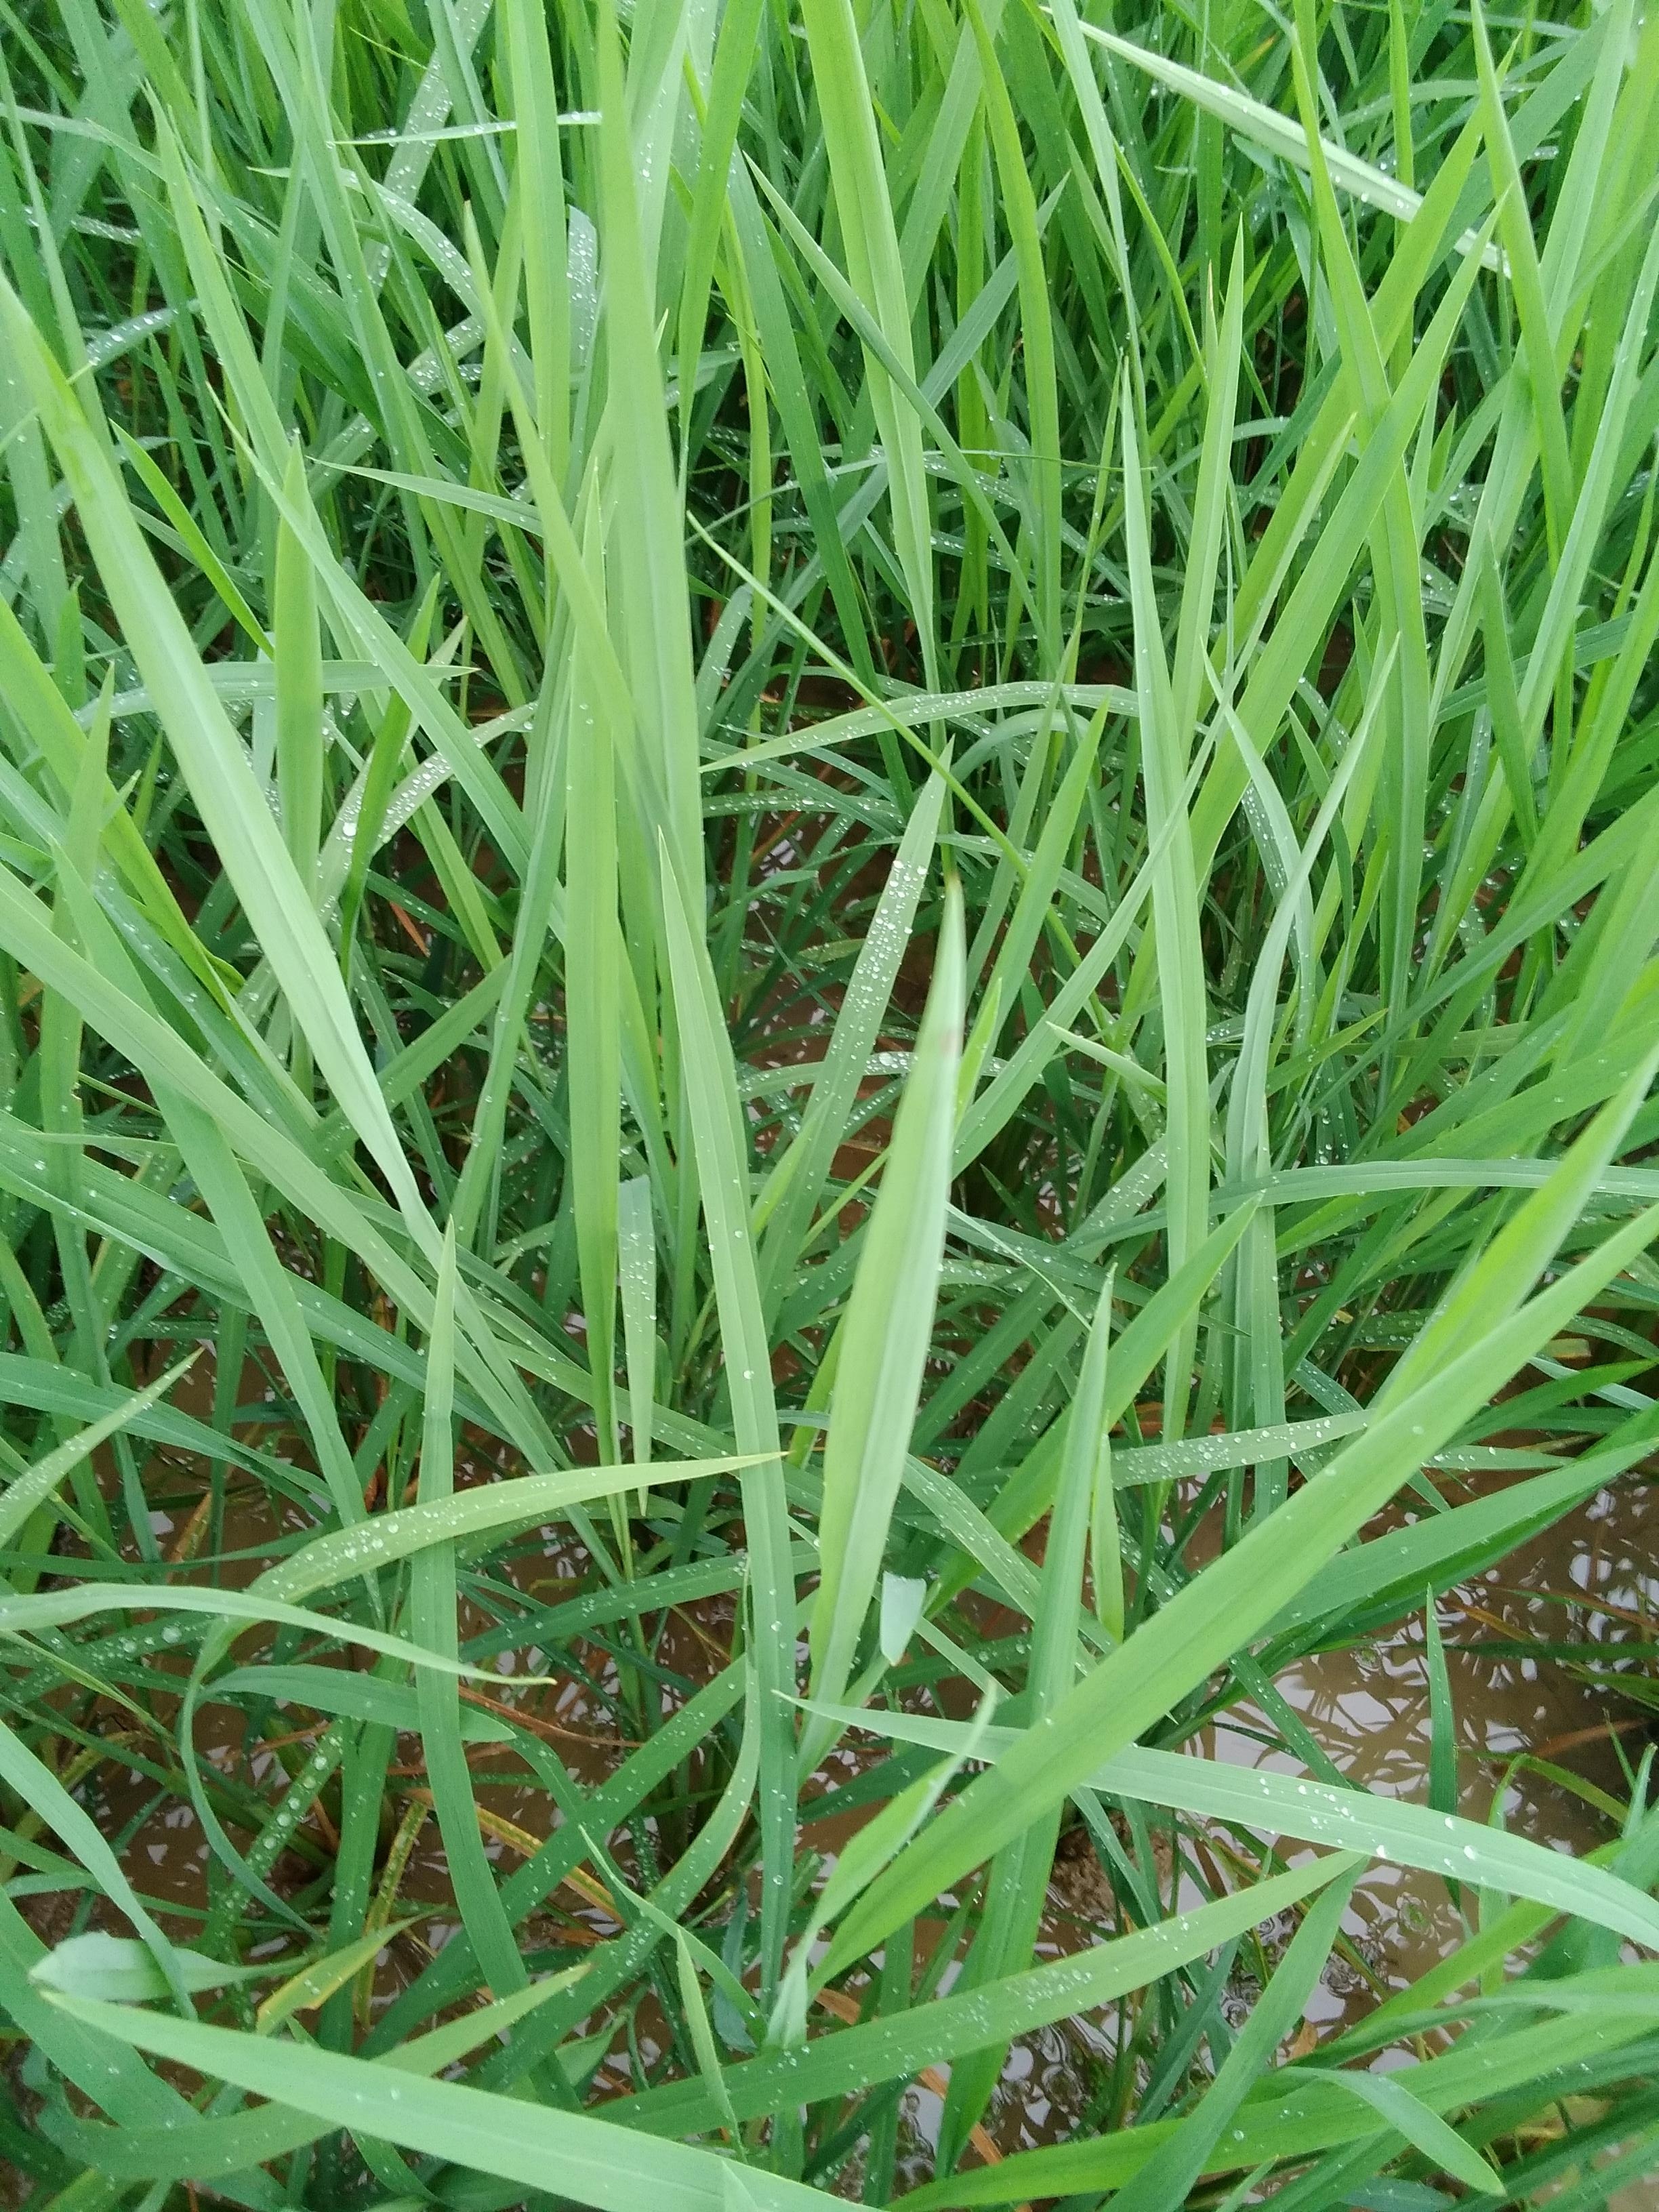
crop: rice
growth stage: elongation stem
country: Nigeria
